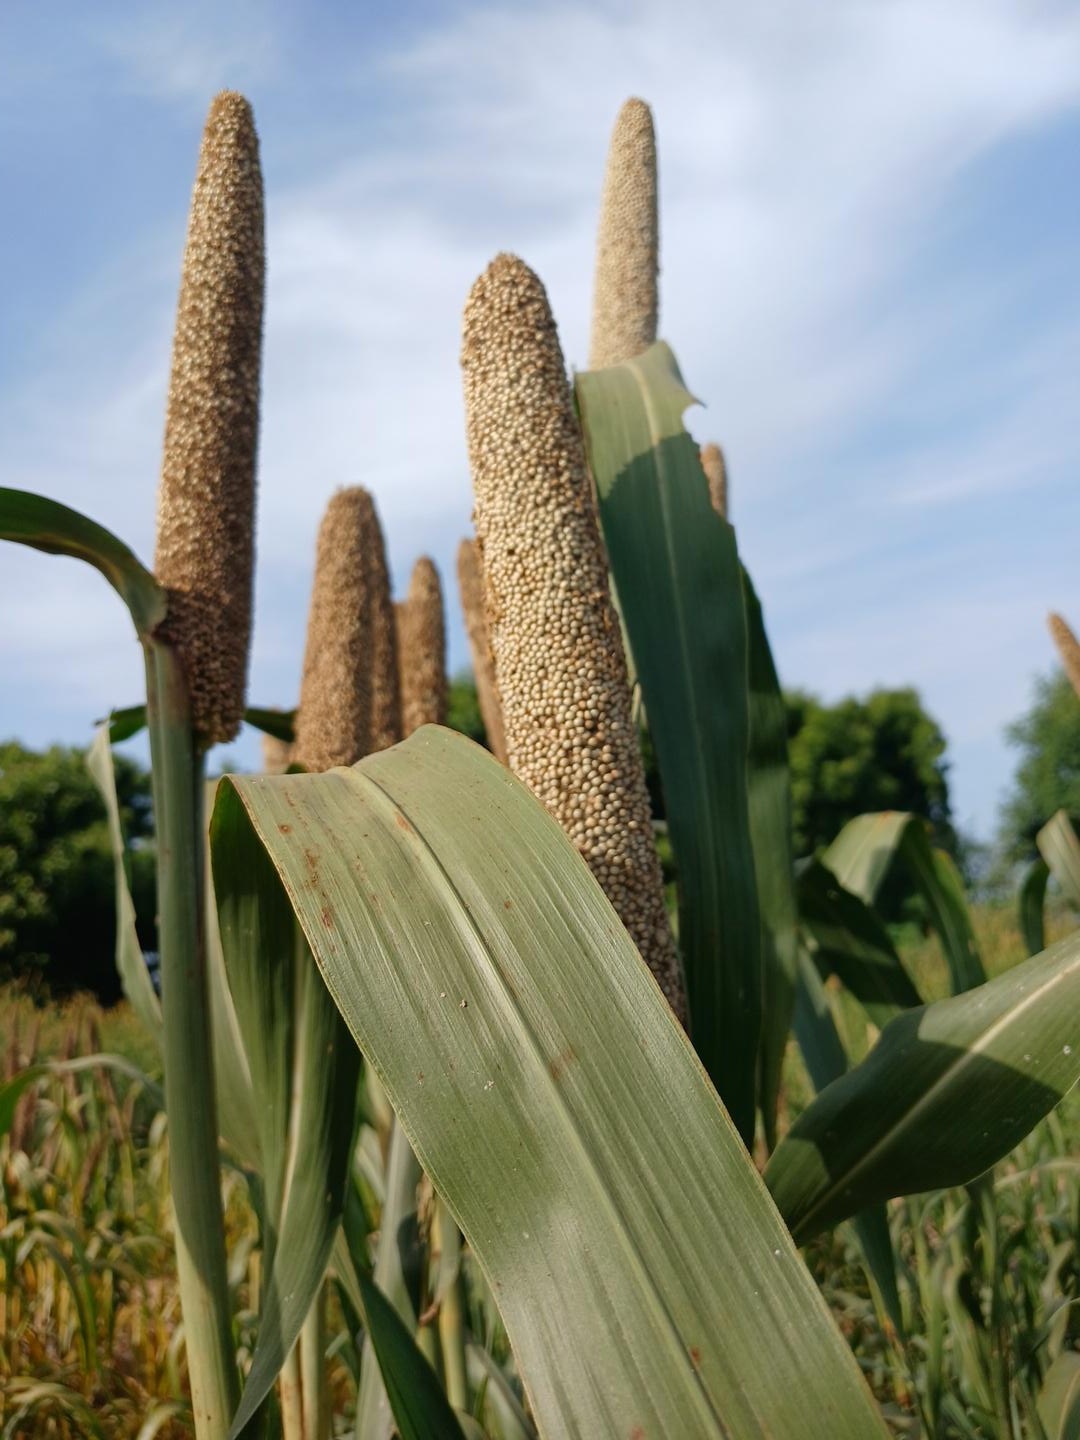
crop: pearl millet
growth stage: maturity
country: Senegal
